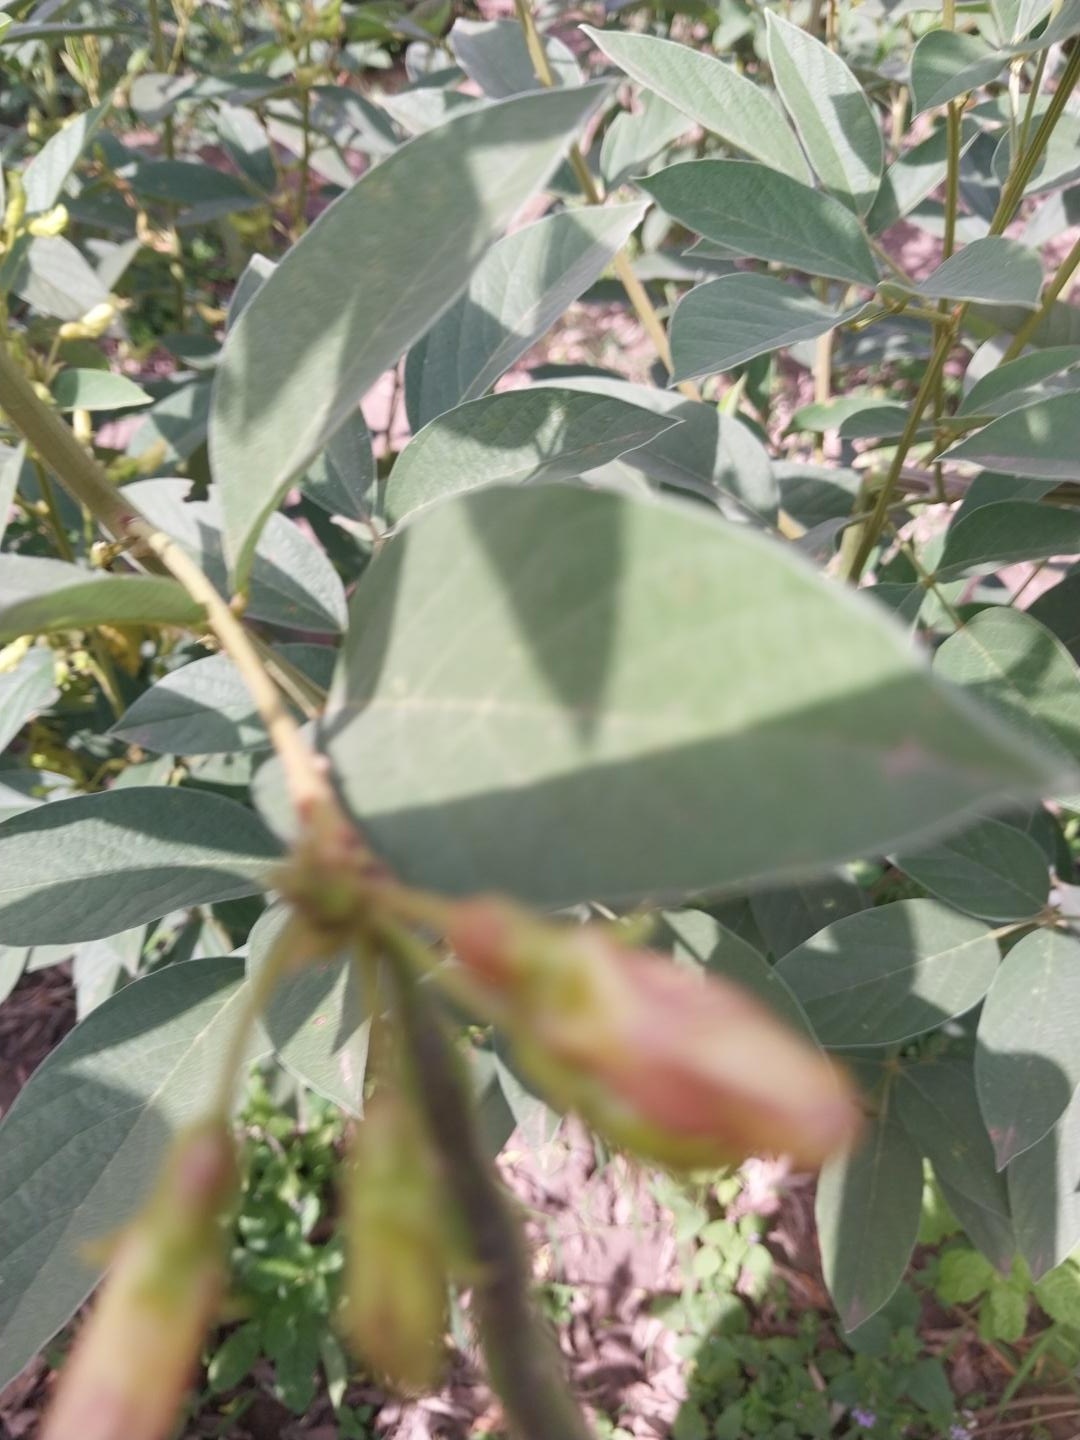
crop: sweet potato
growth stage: flowering
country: Tanzania
